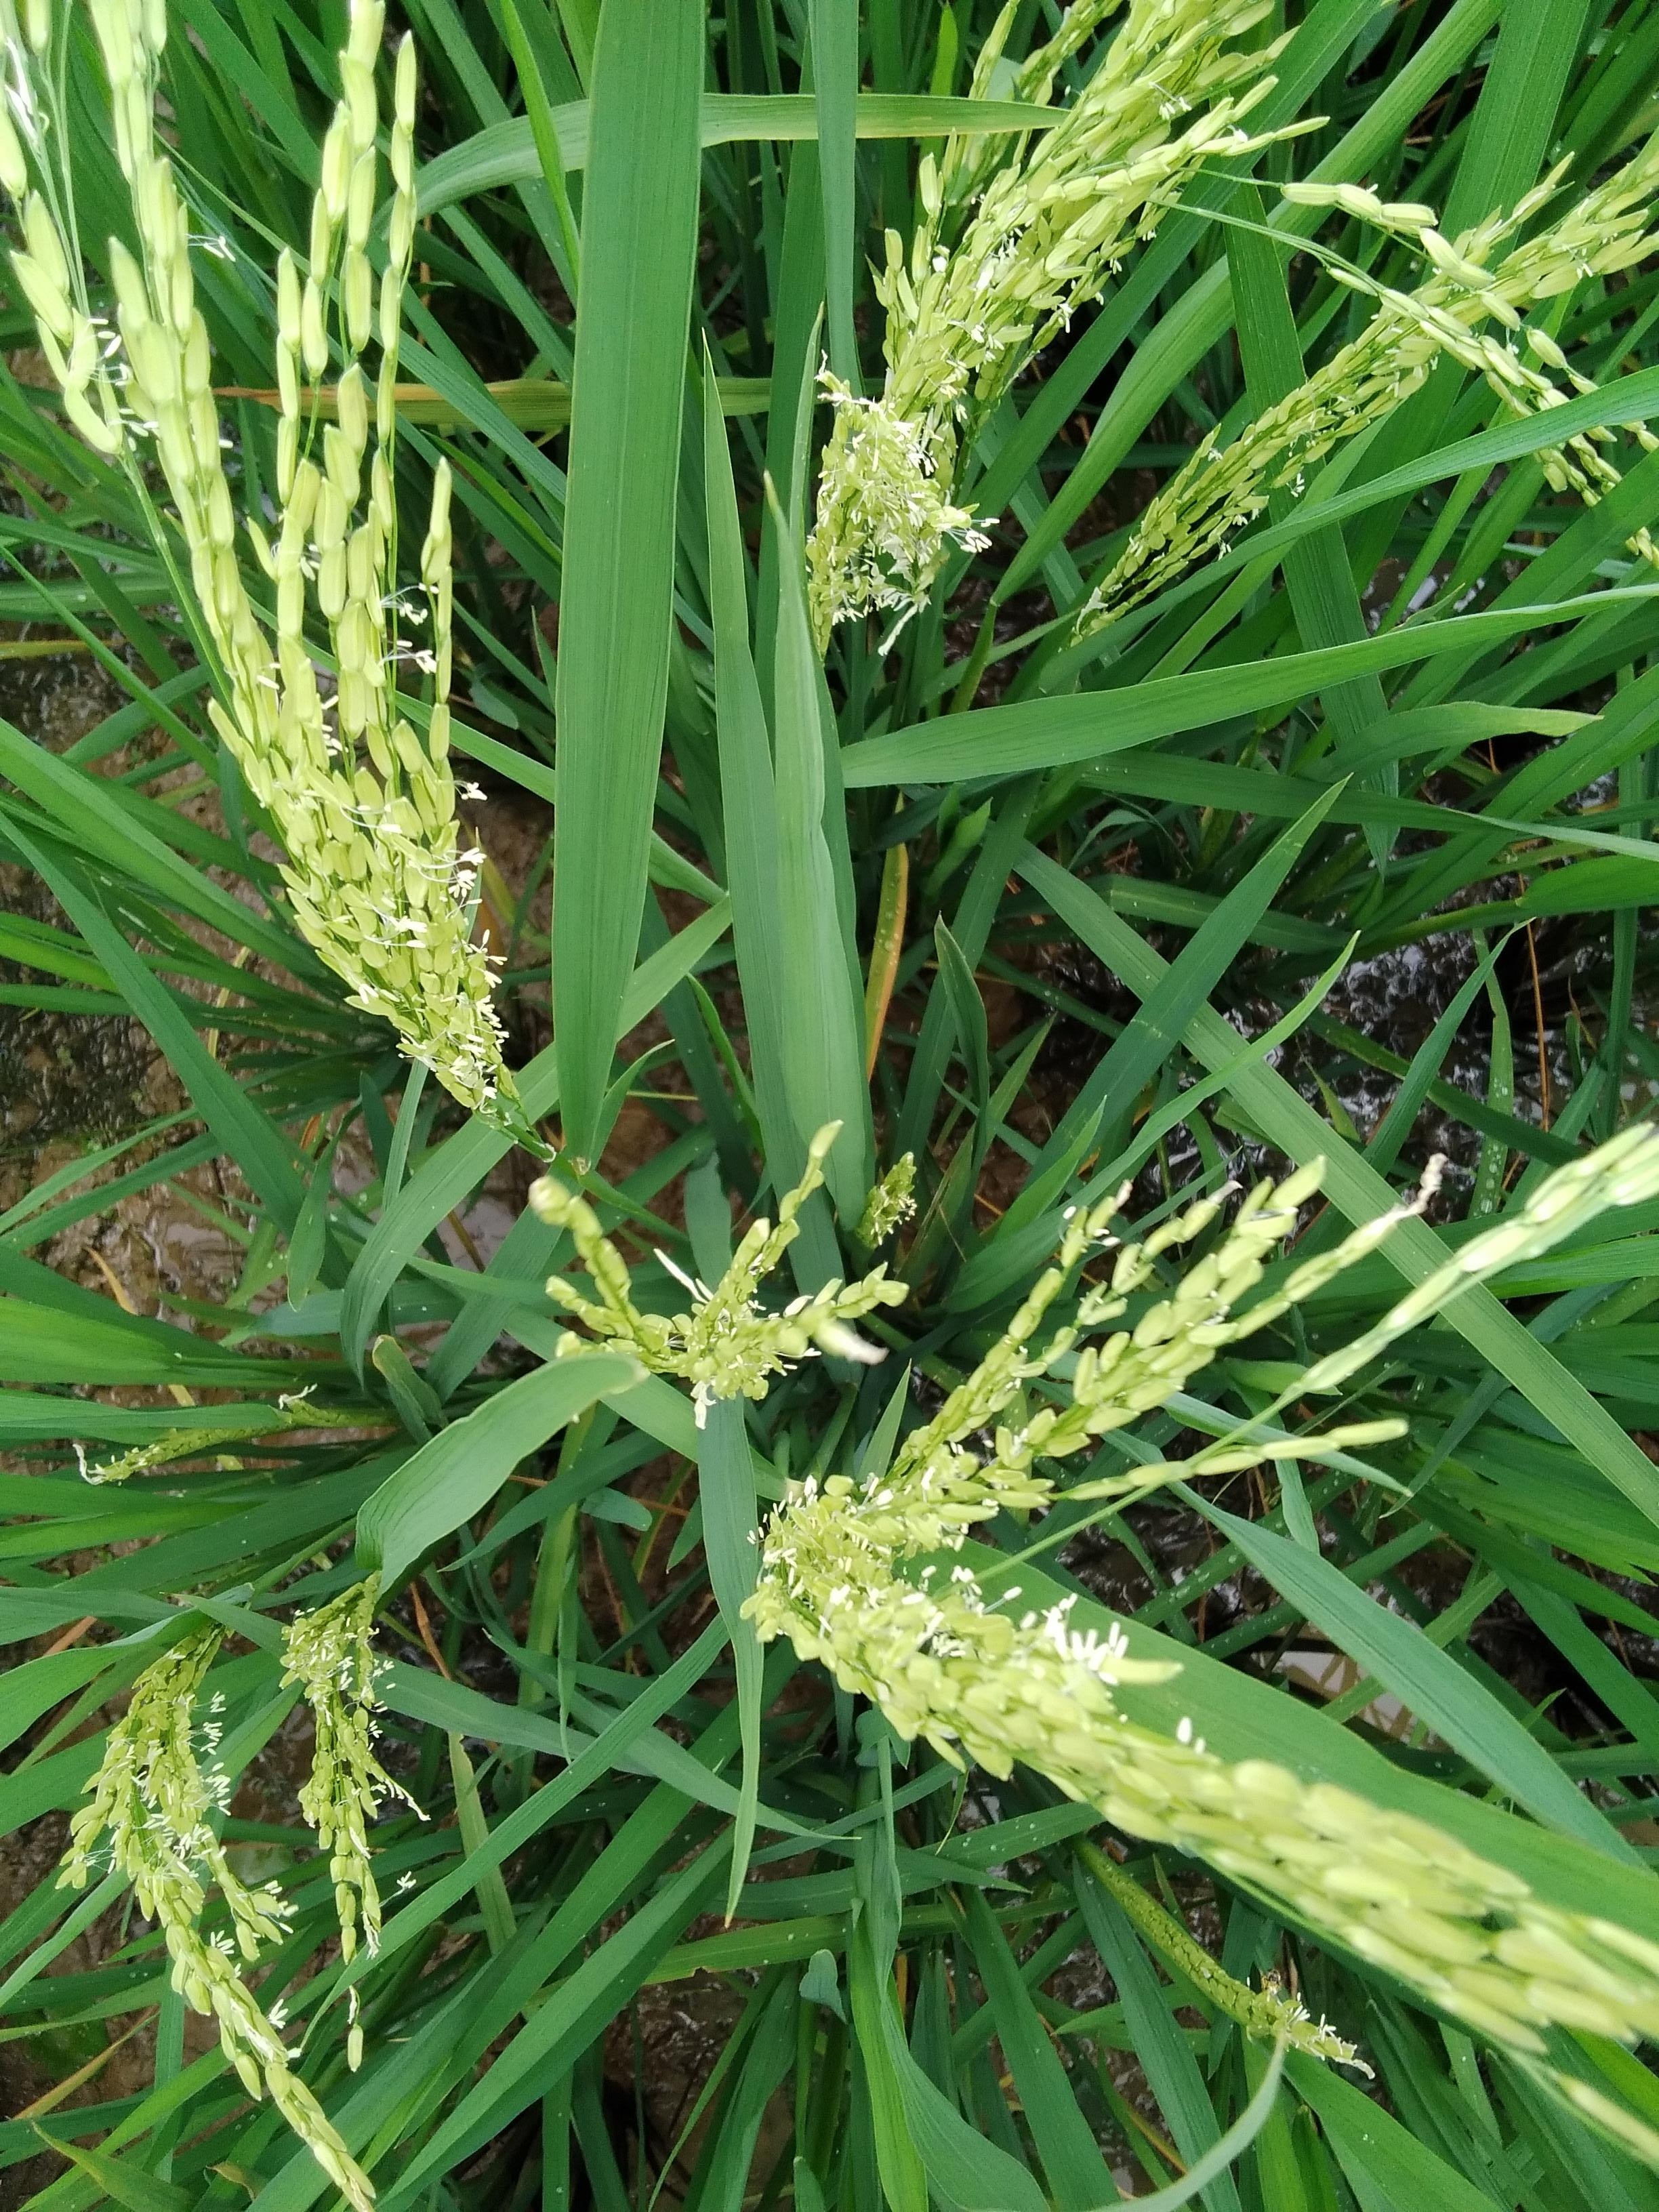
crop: rice
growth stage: flowering
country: Nigeria
